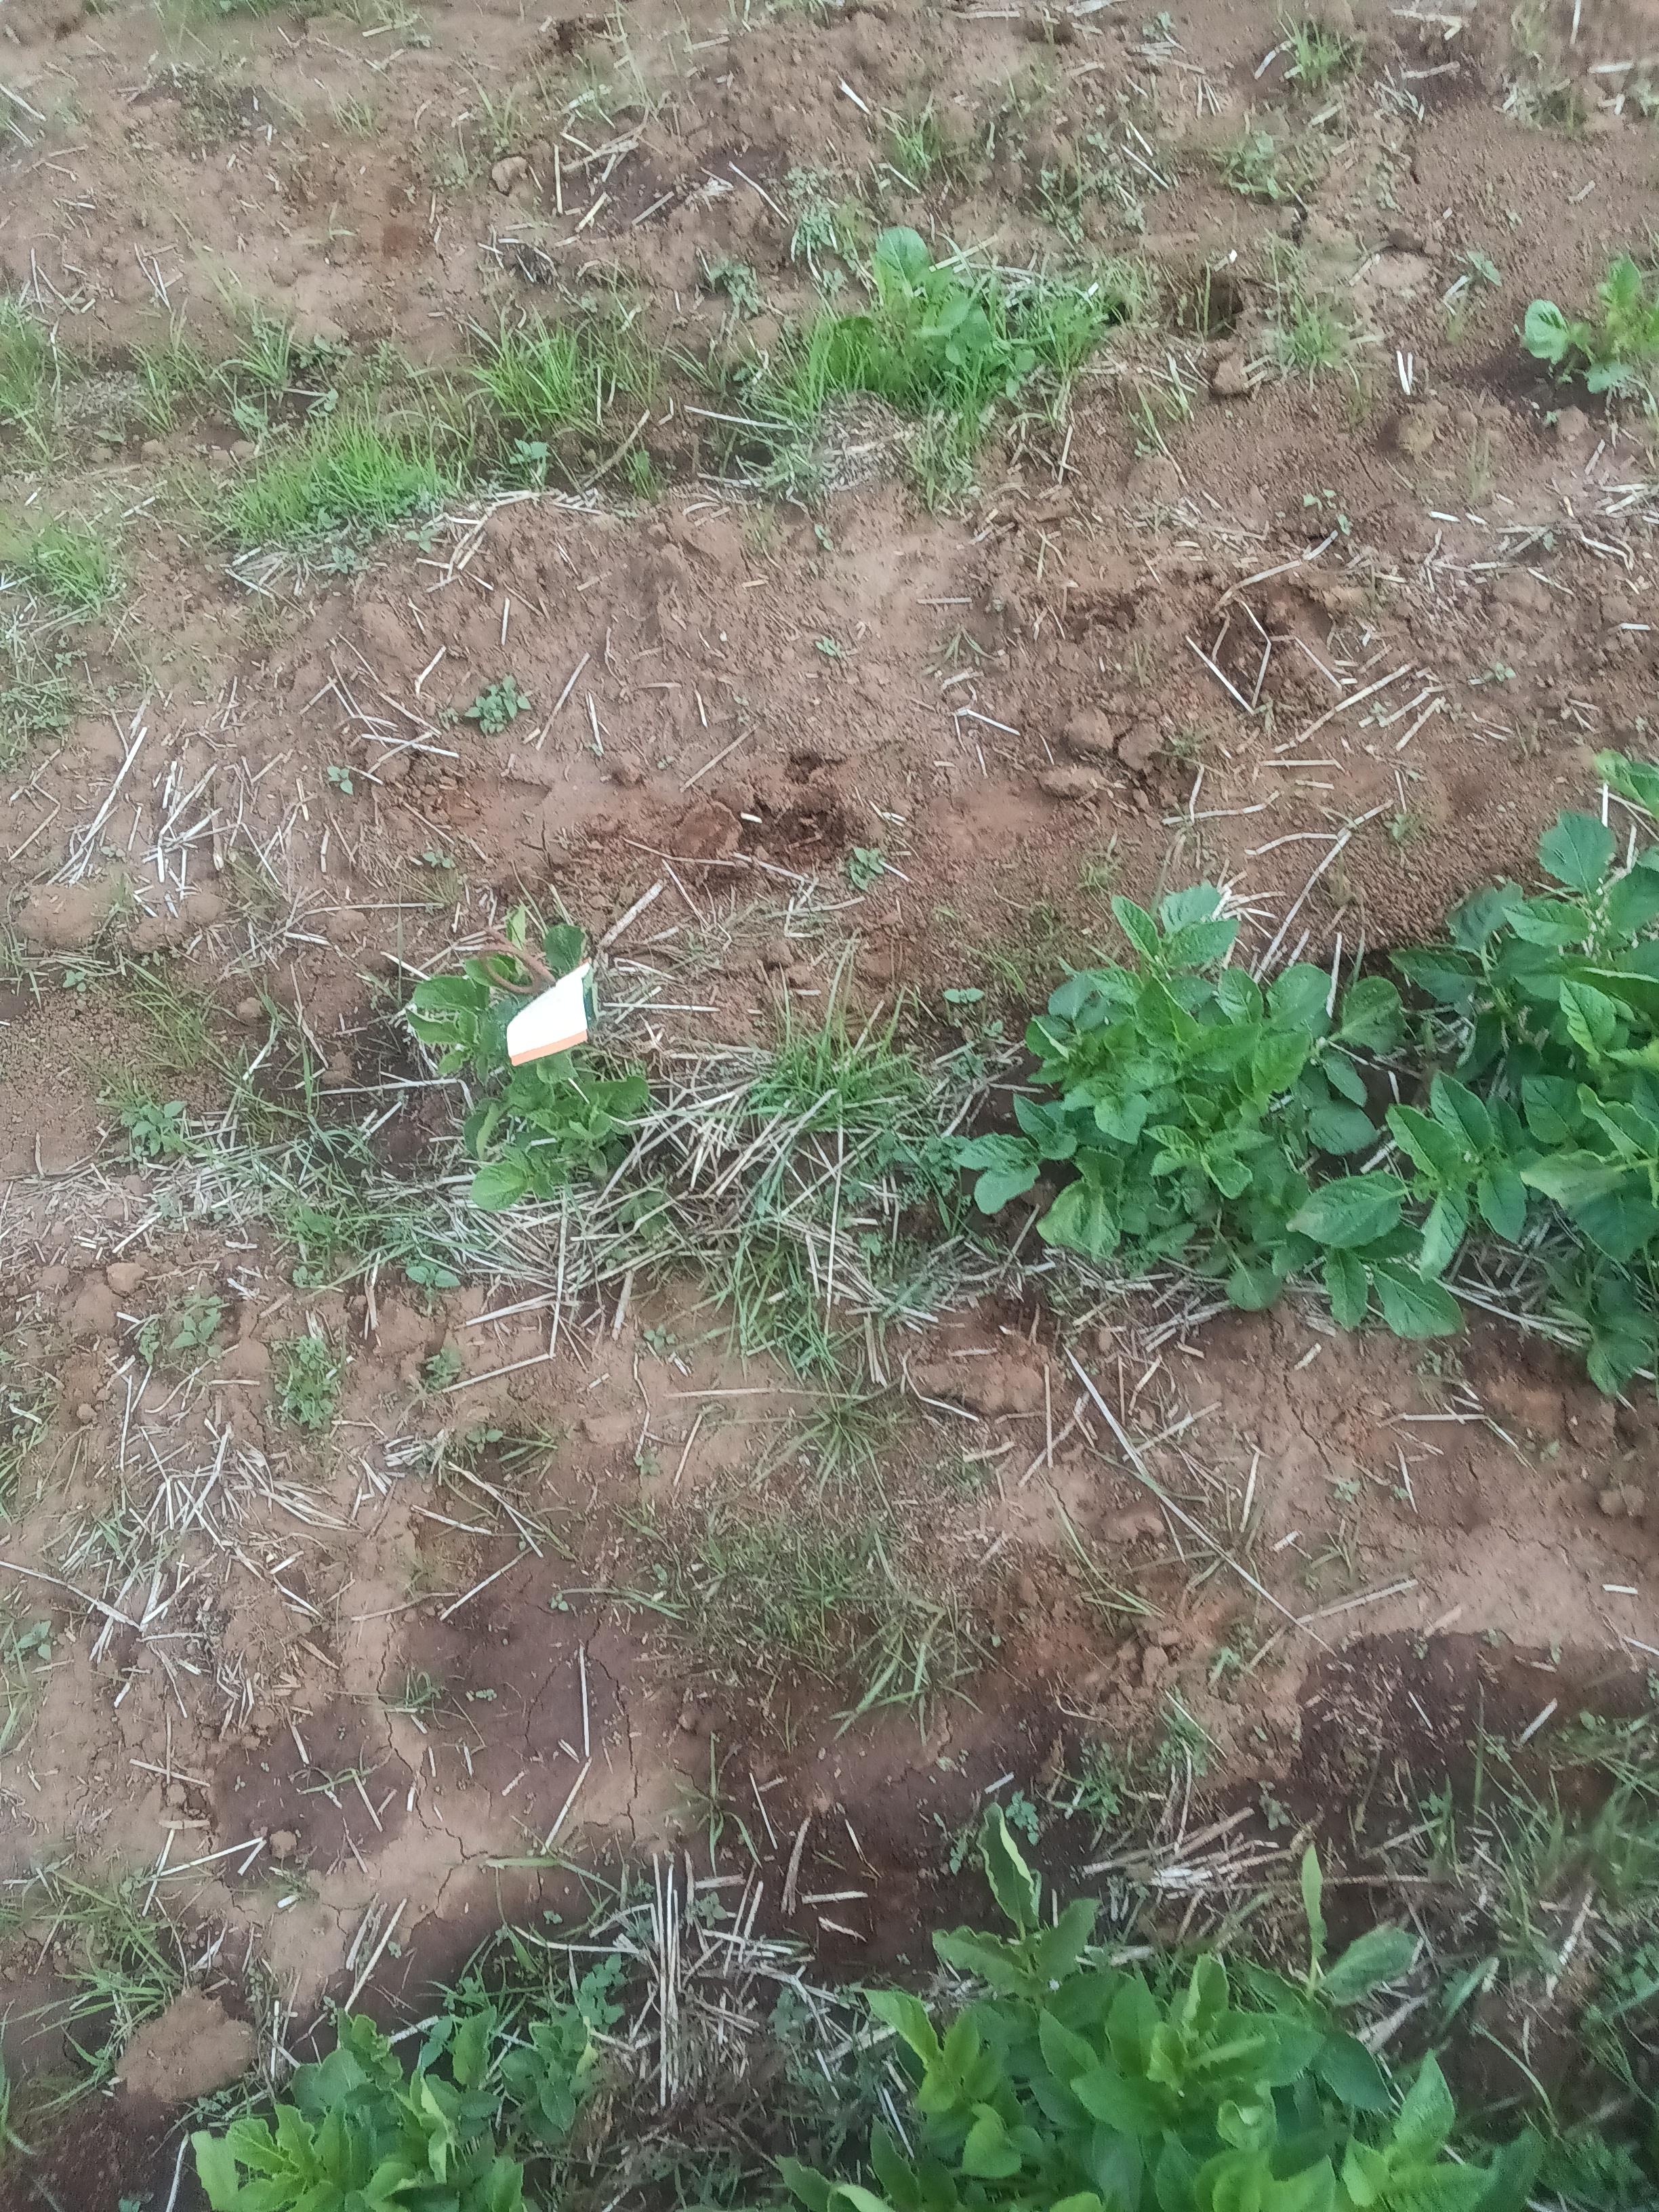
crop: potato
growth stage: vegetative
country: Kenya
